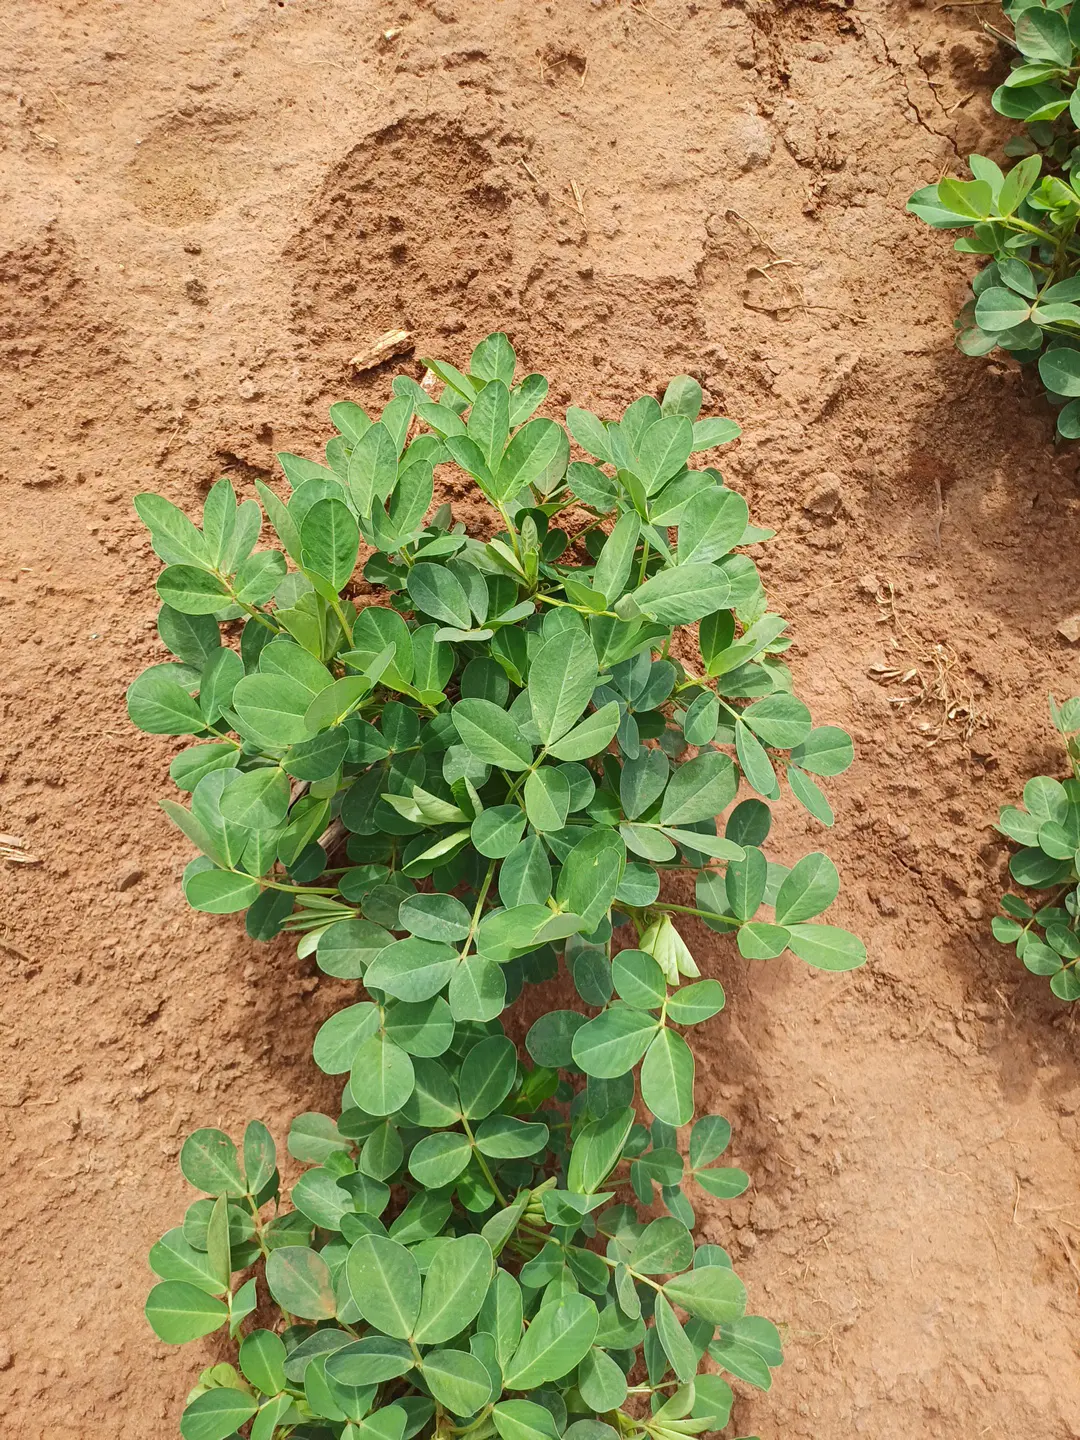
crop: groundnut
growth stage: flowering
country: Kenya
